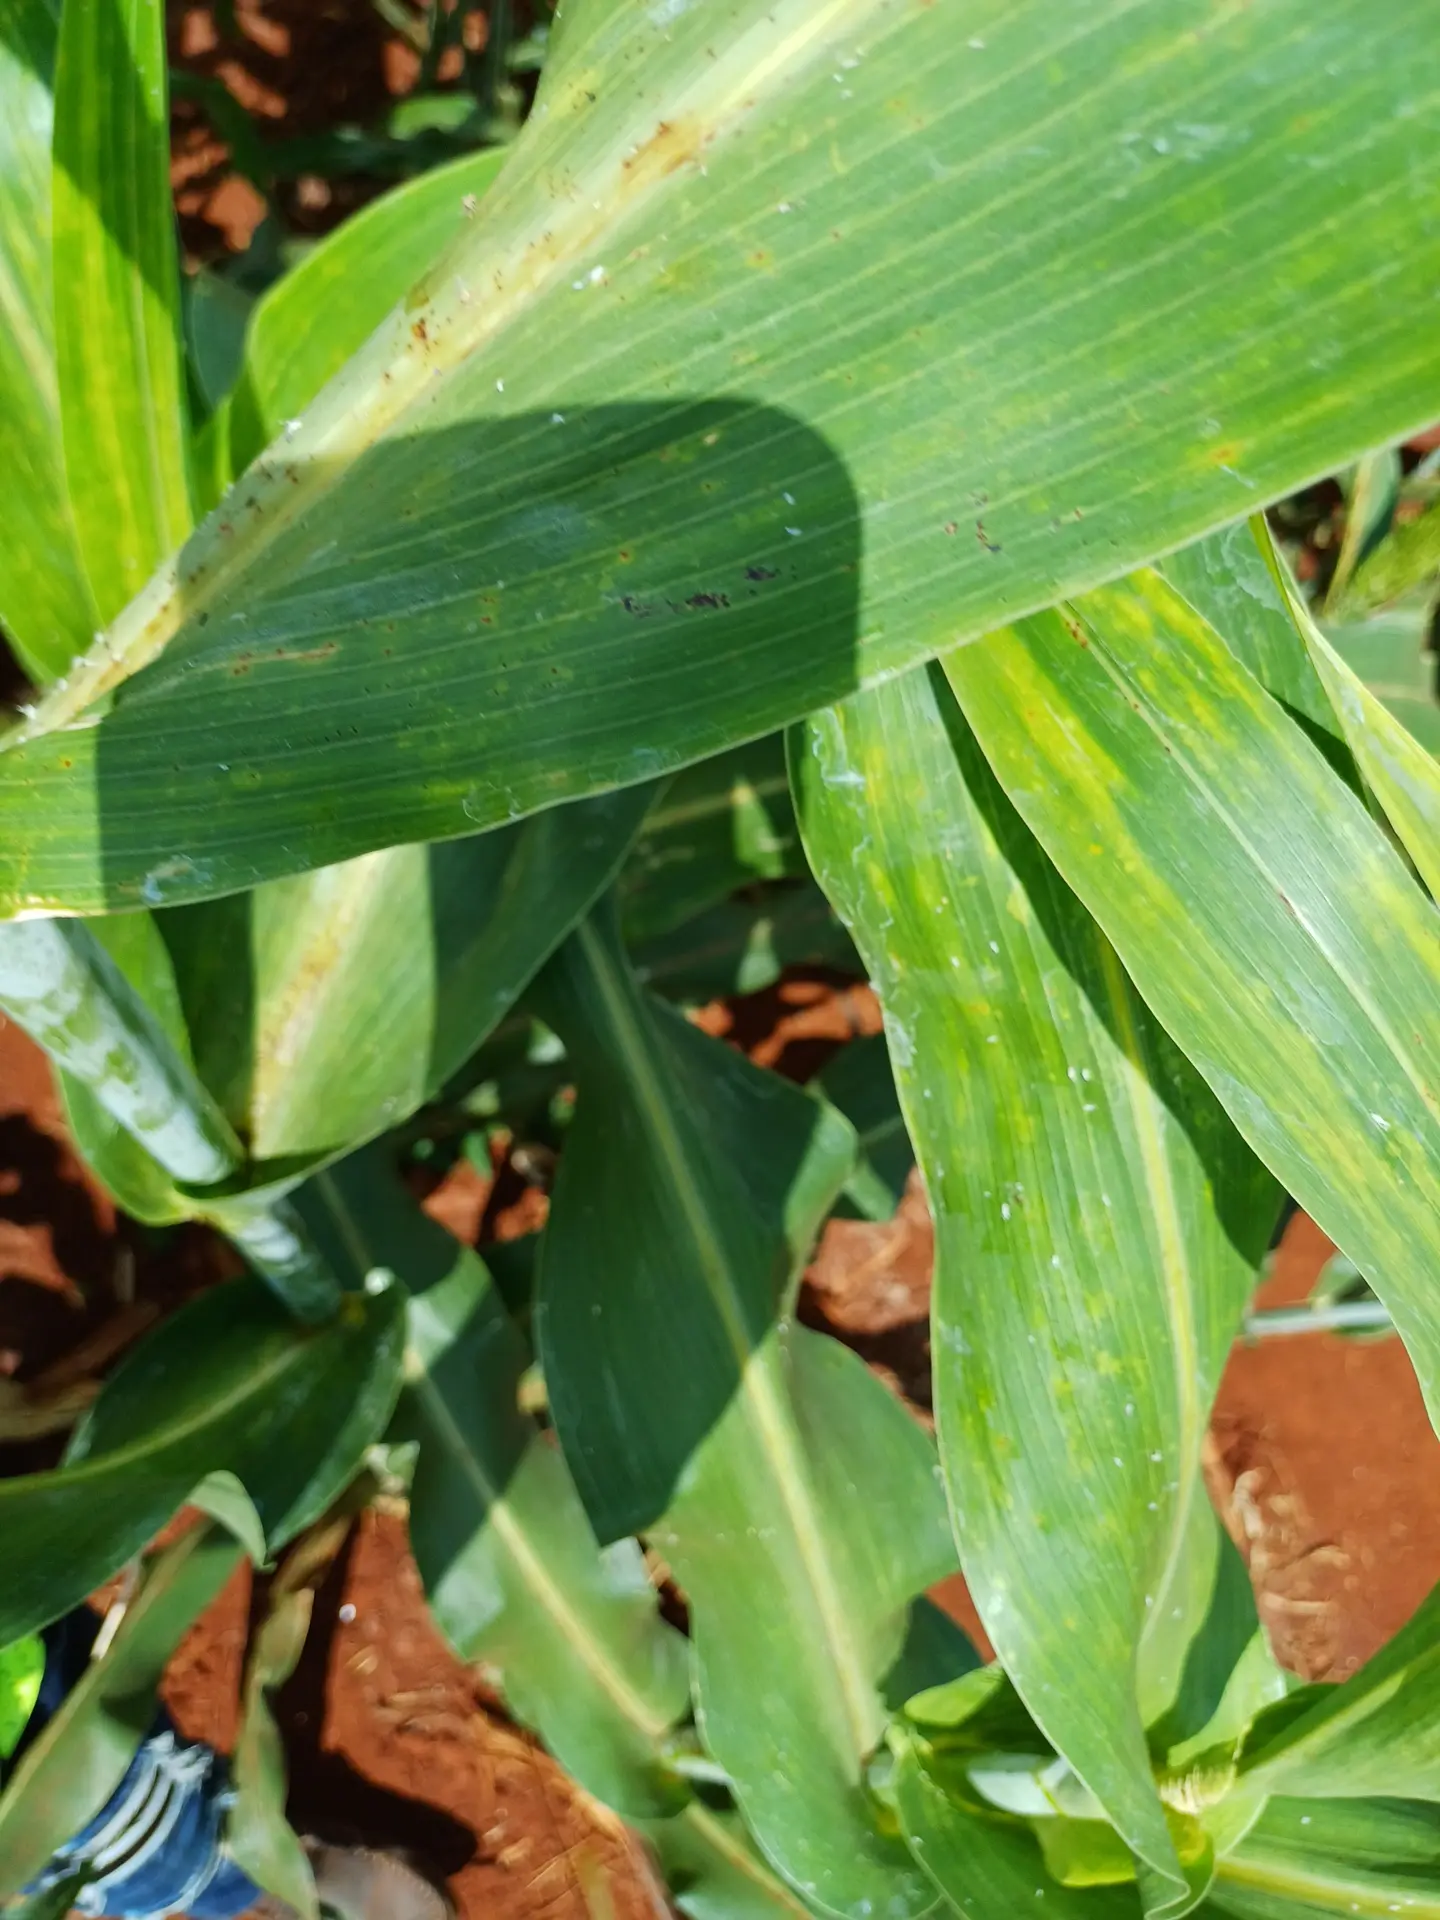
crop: sorghum
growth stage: heading tuber
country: Kenya
